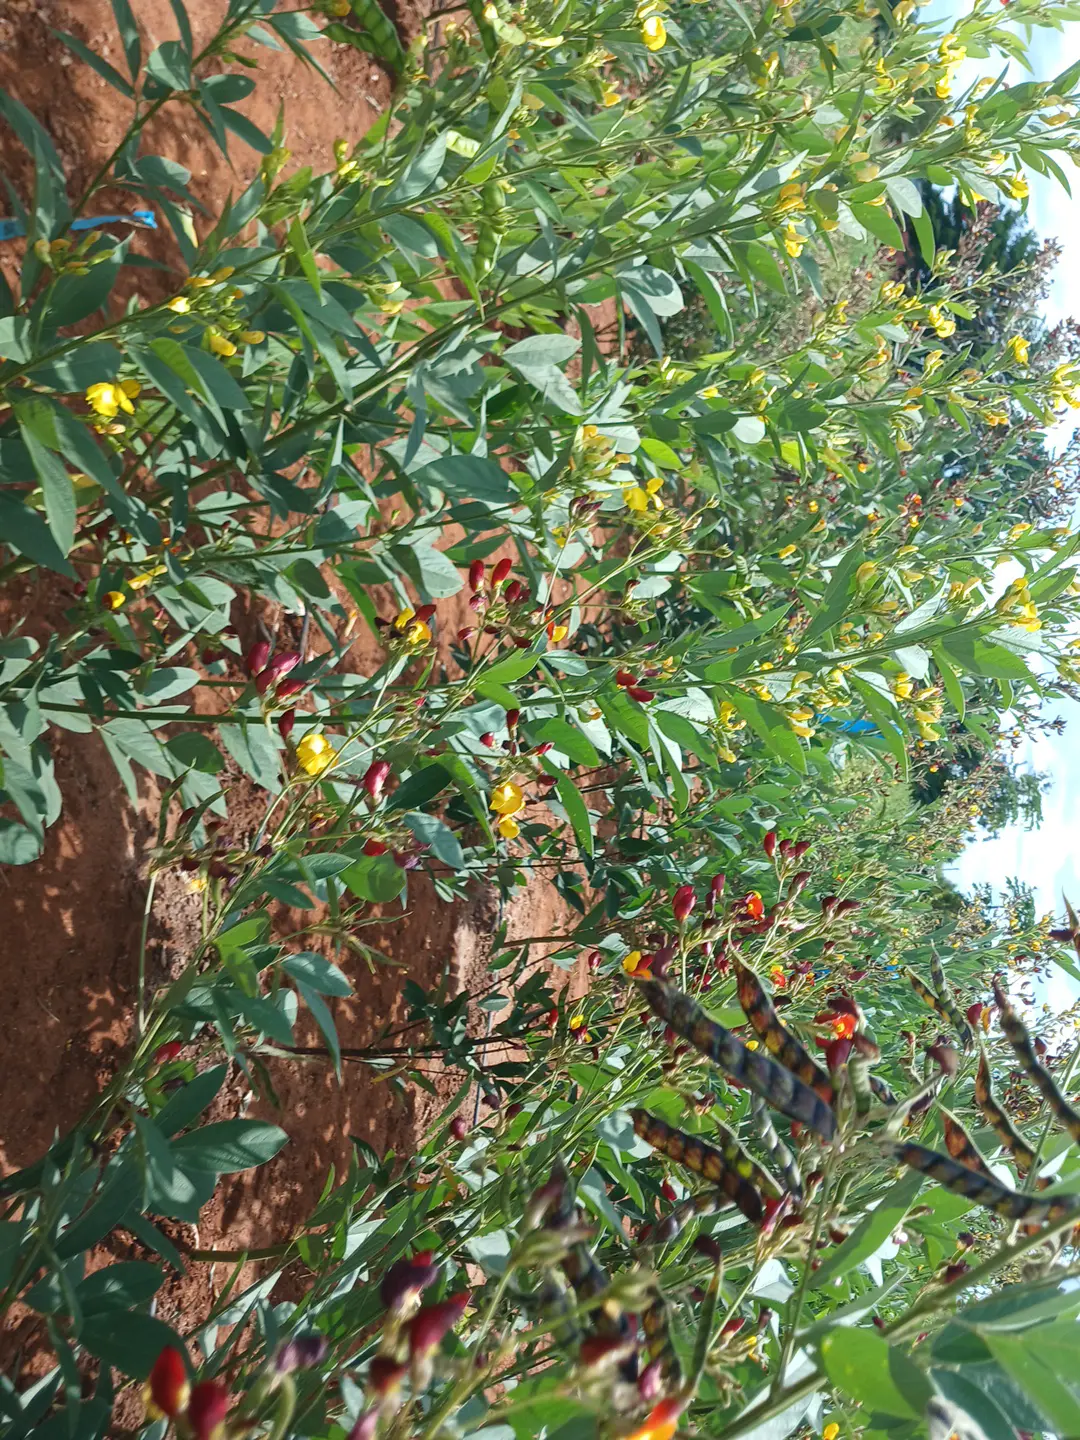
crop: pigeonpea
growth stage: development pod
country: Kenya
